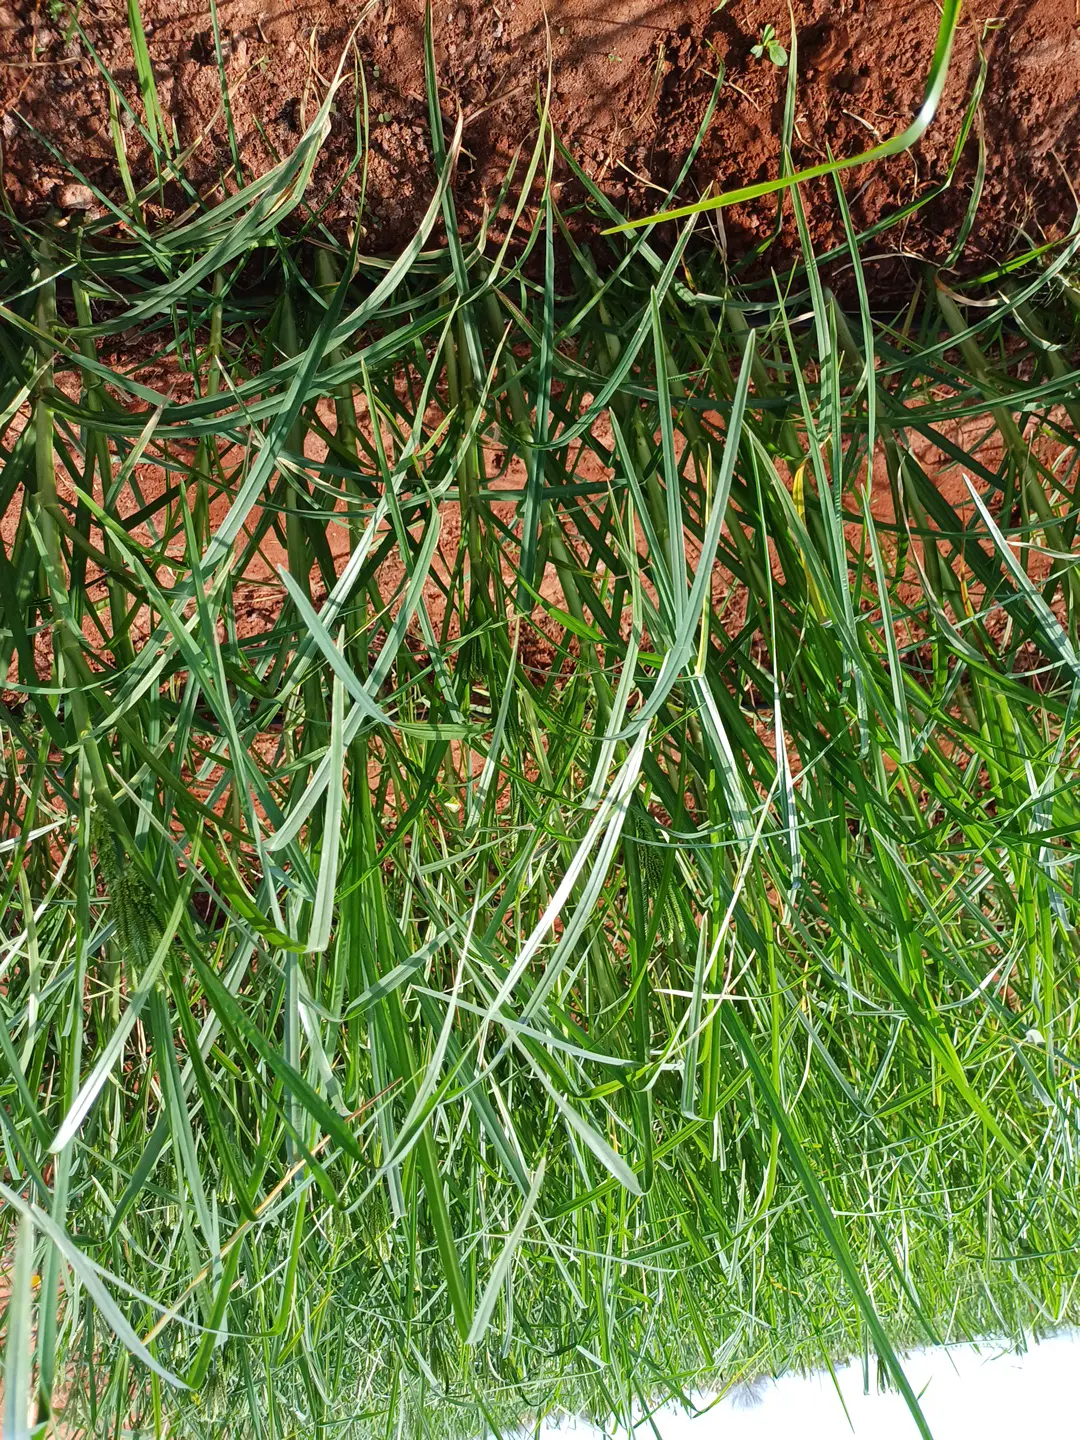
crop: finger millet
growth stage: flowering
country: Kenya
